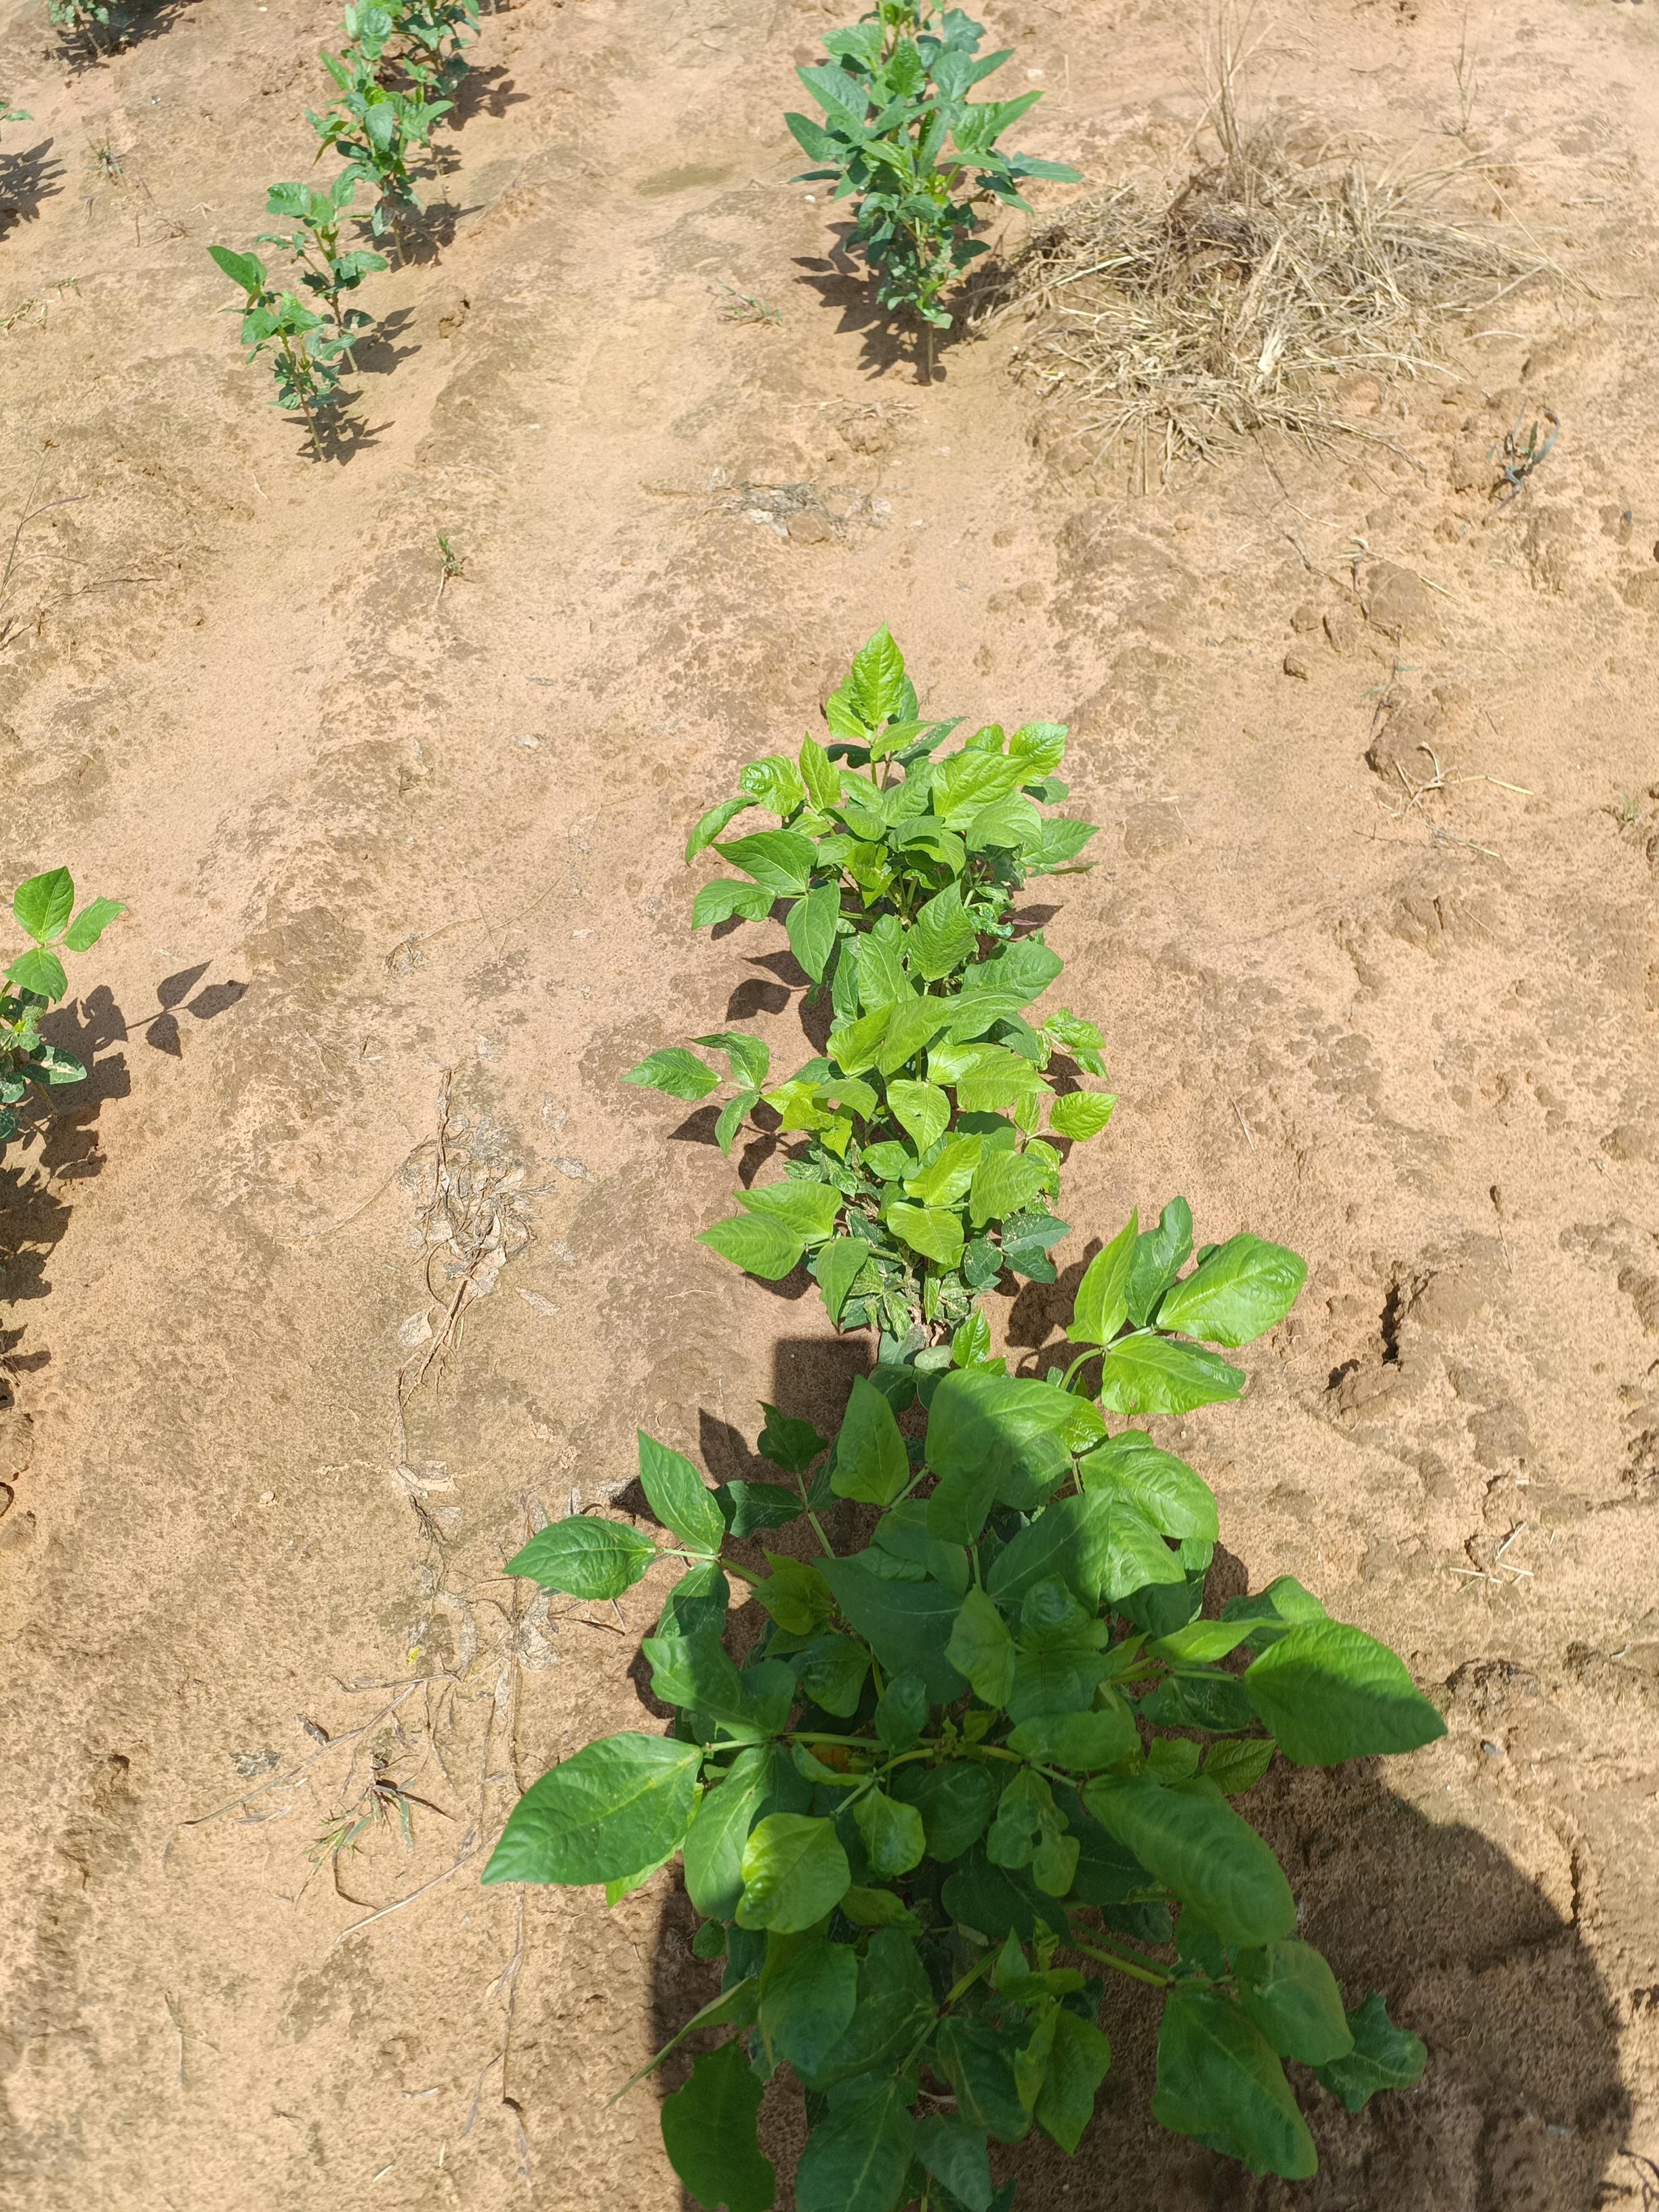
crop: cowpea
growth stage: emergence
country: Nigeria
